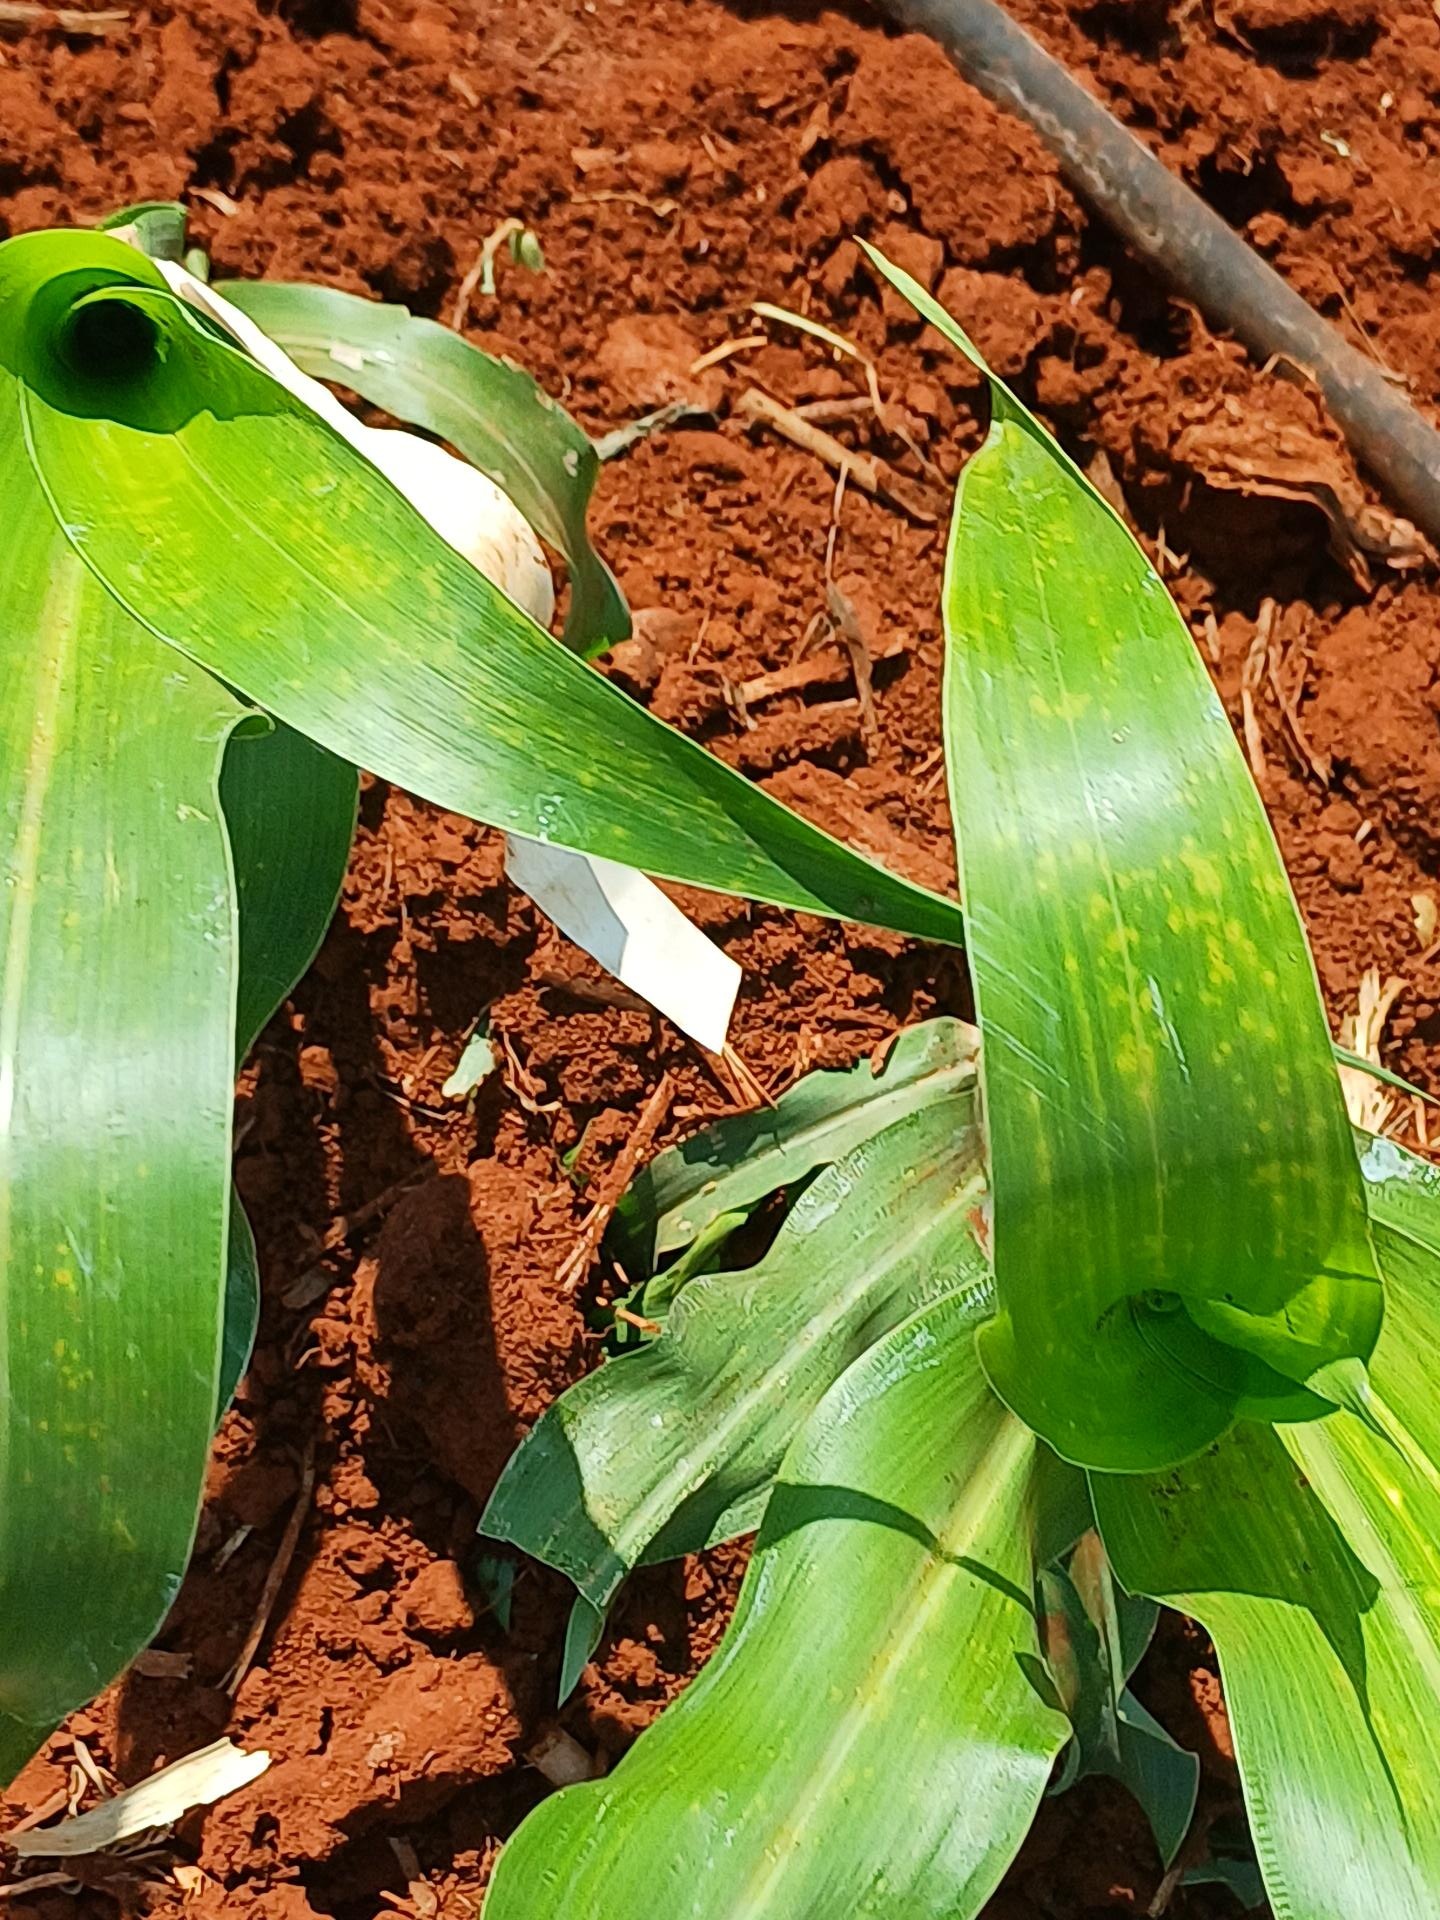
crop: sorghum
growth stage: vegetative
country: Kenya
